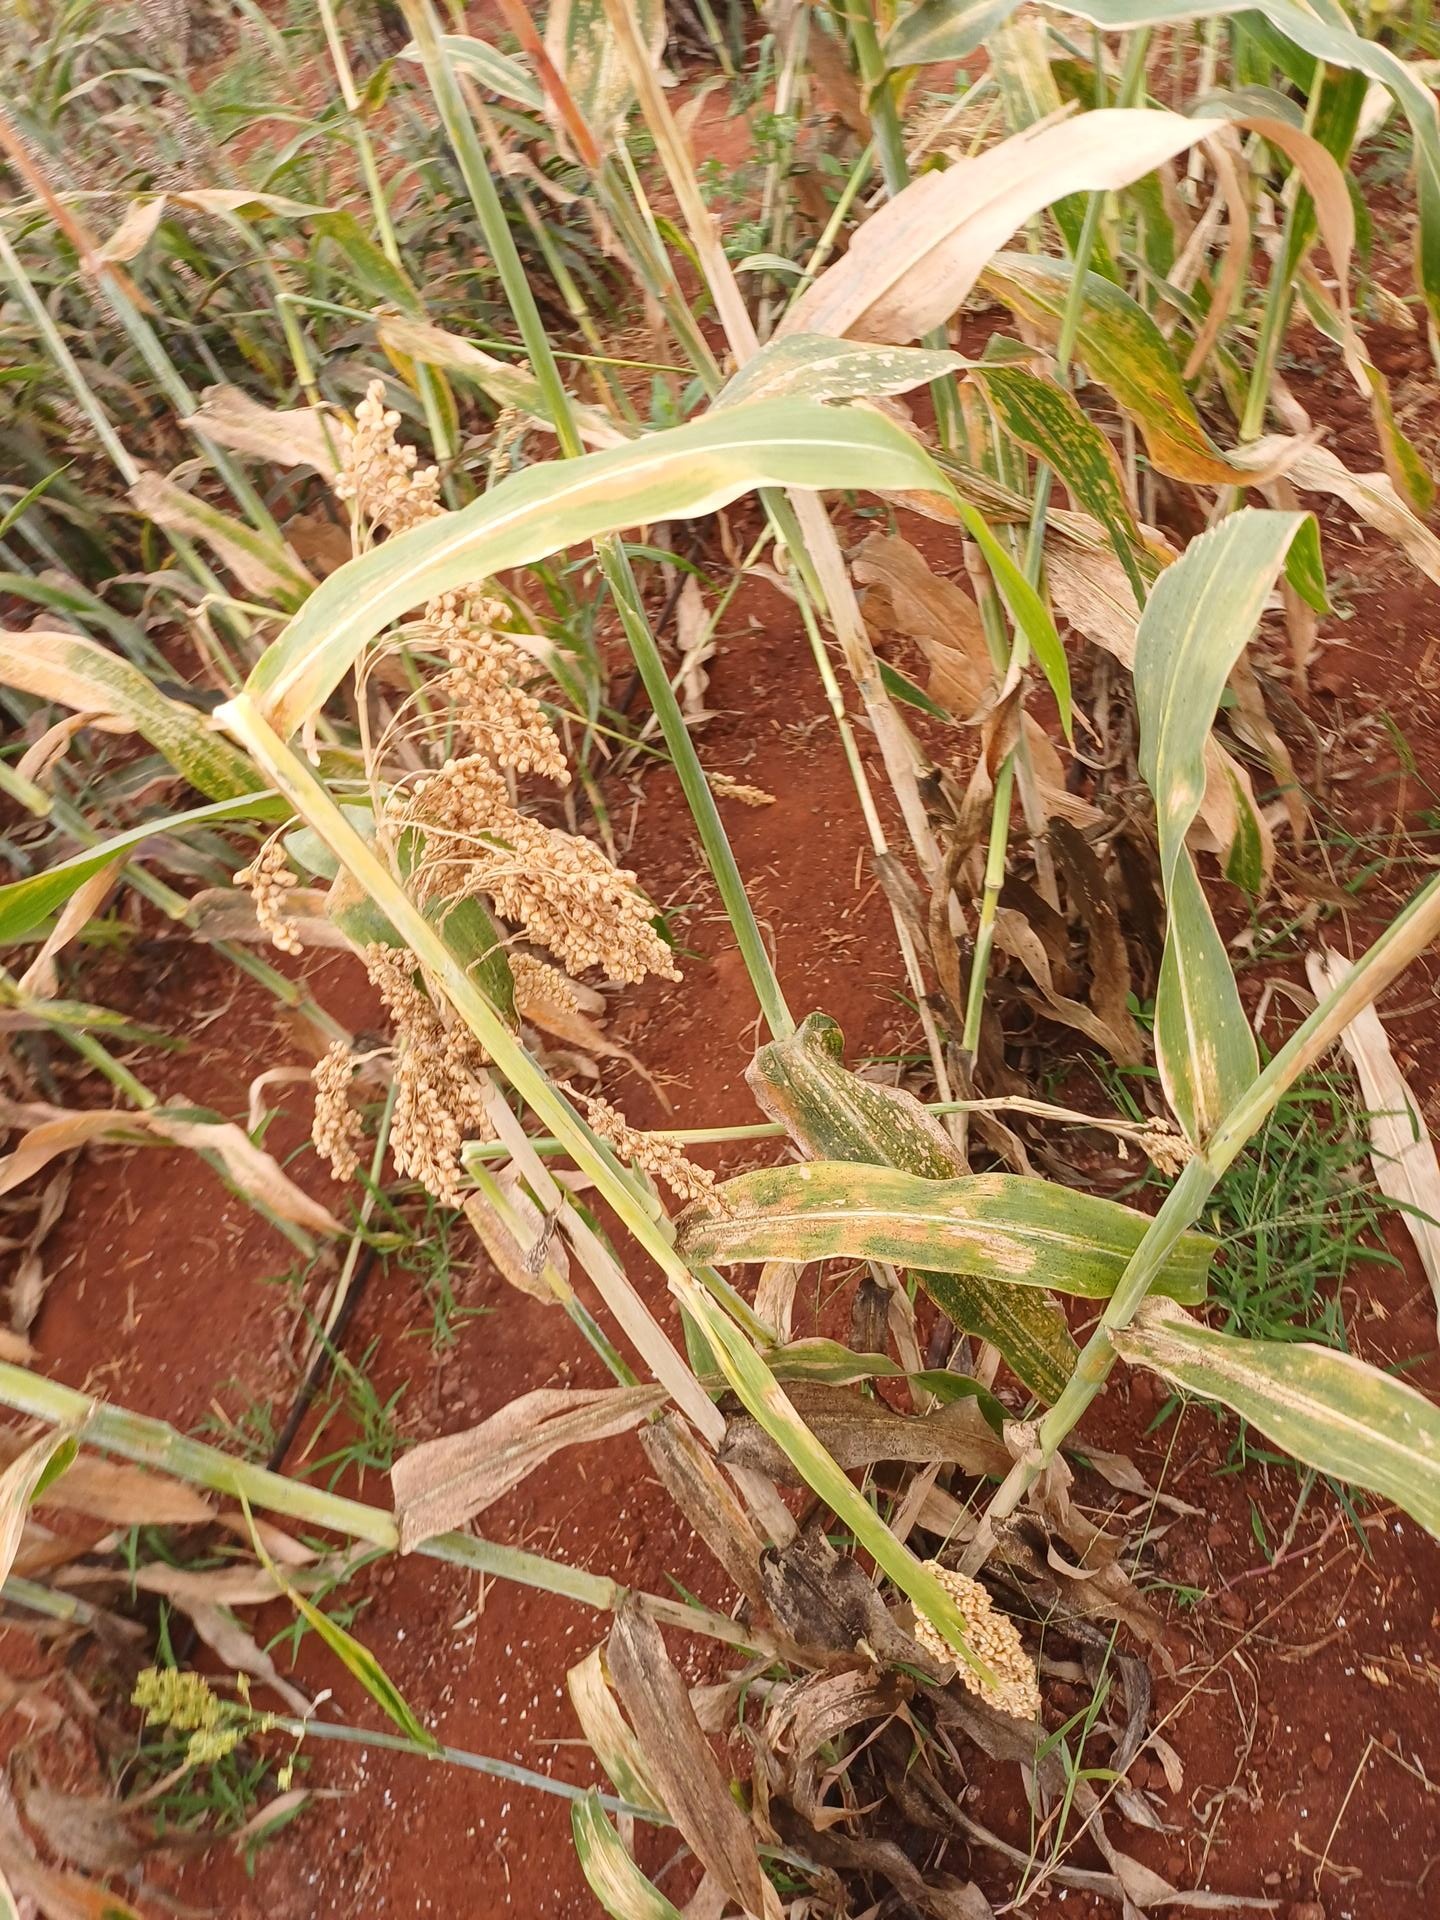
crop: sorghum
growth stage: maturity
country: Kenya
